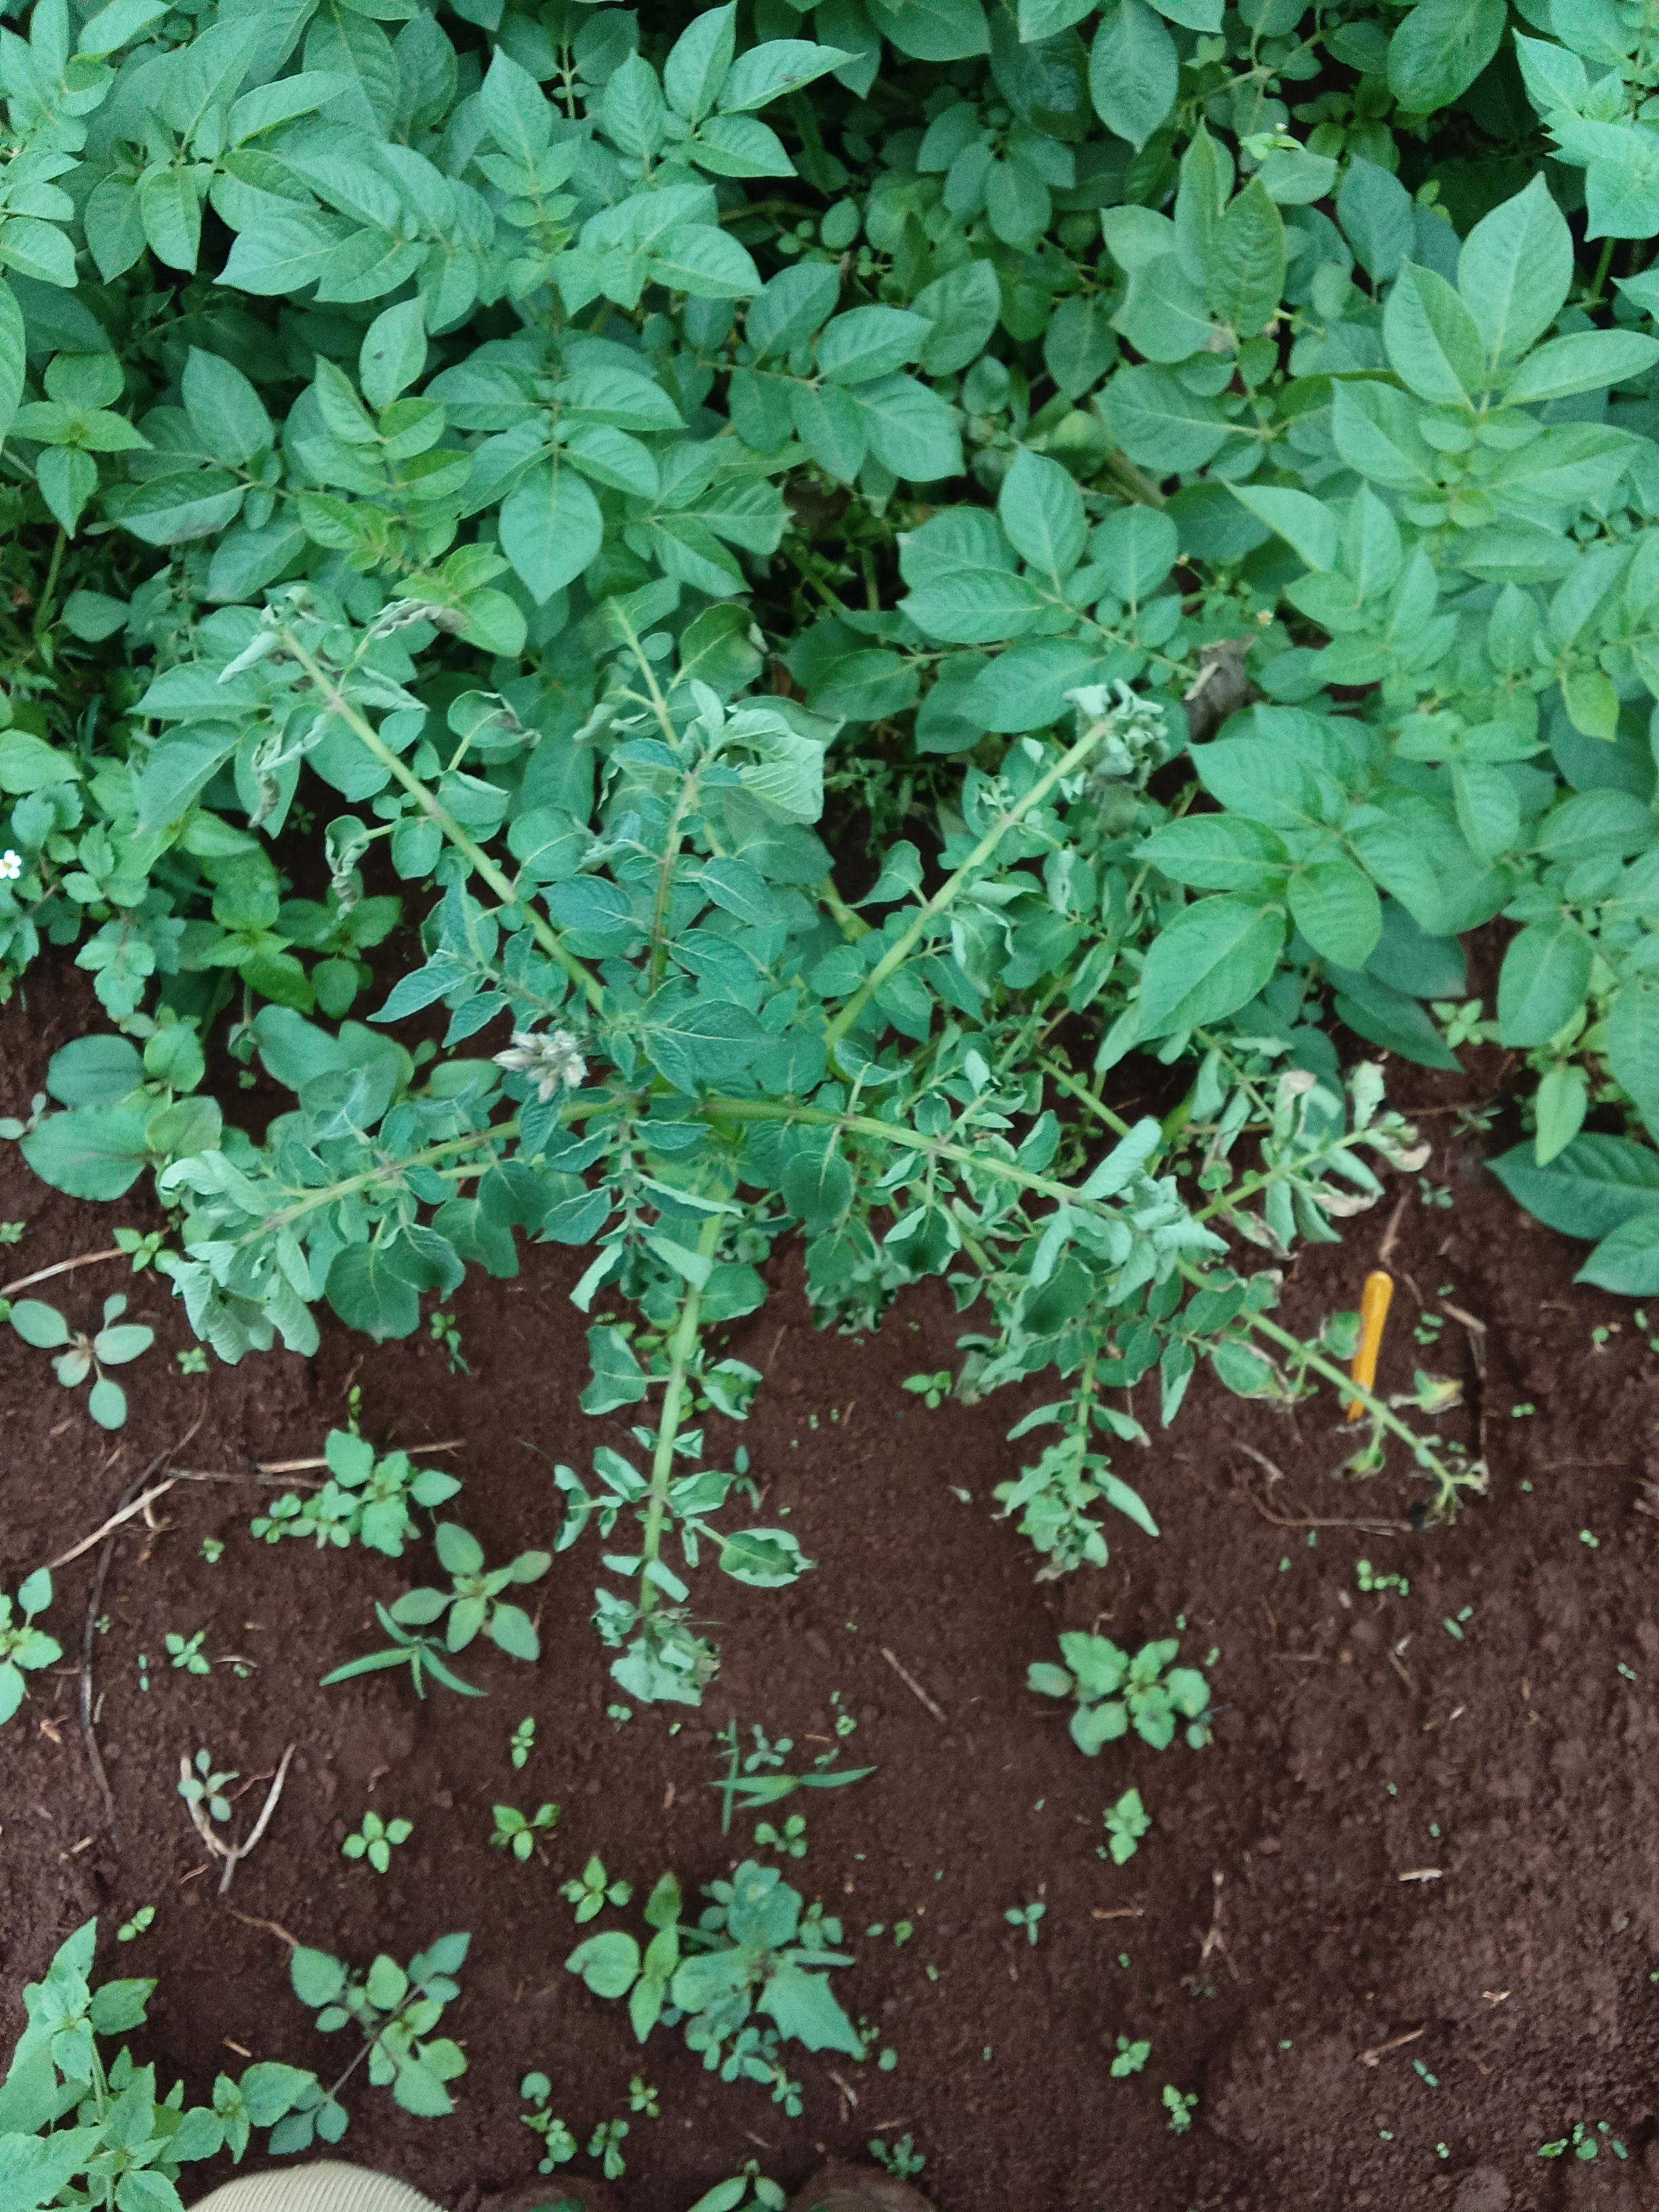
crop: potato
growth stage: flowering
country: Kenya
